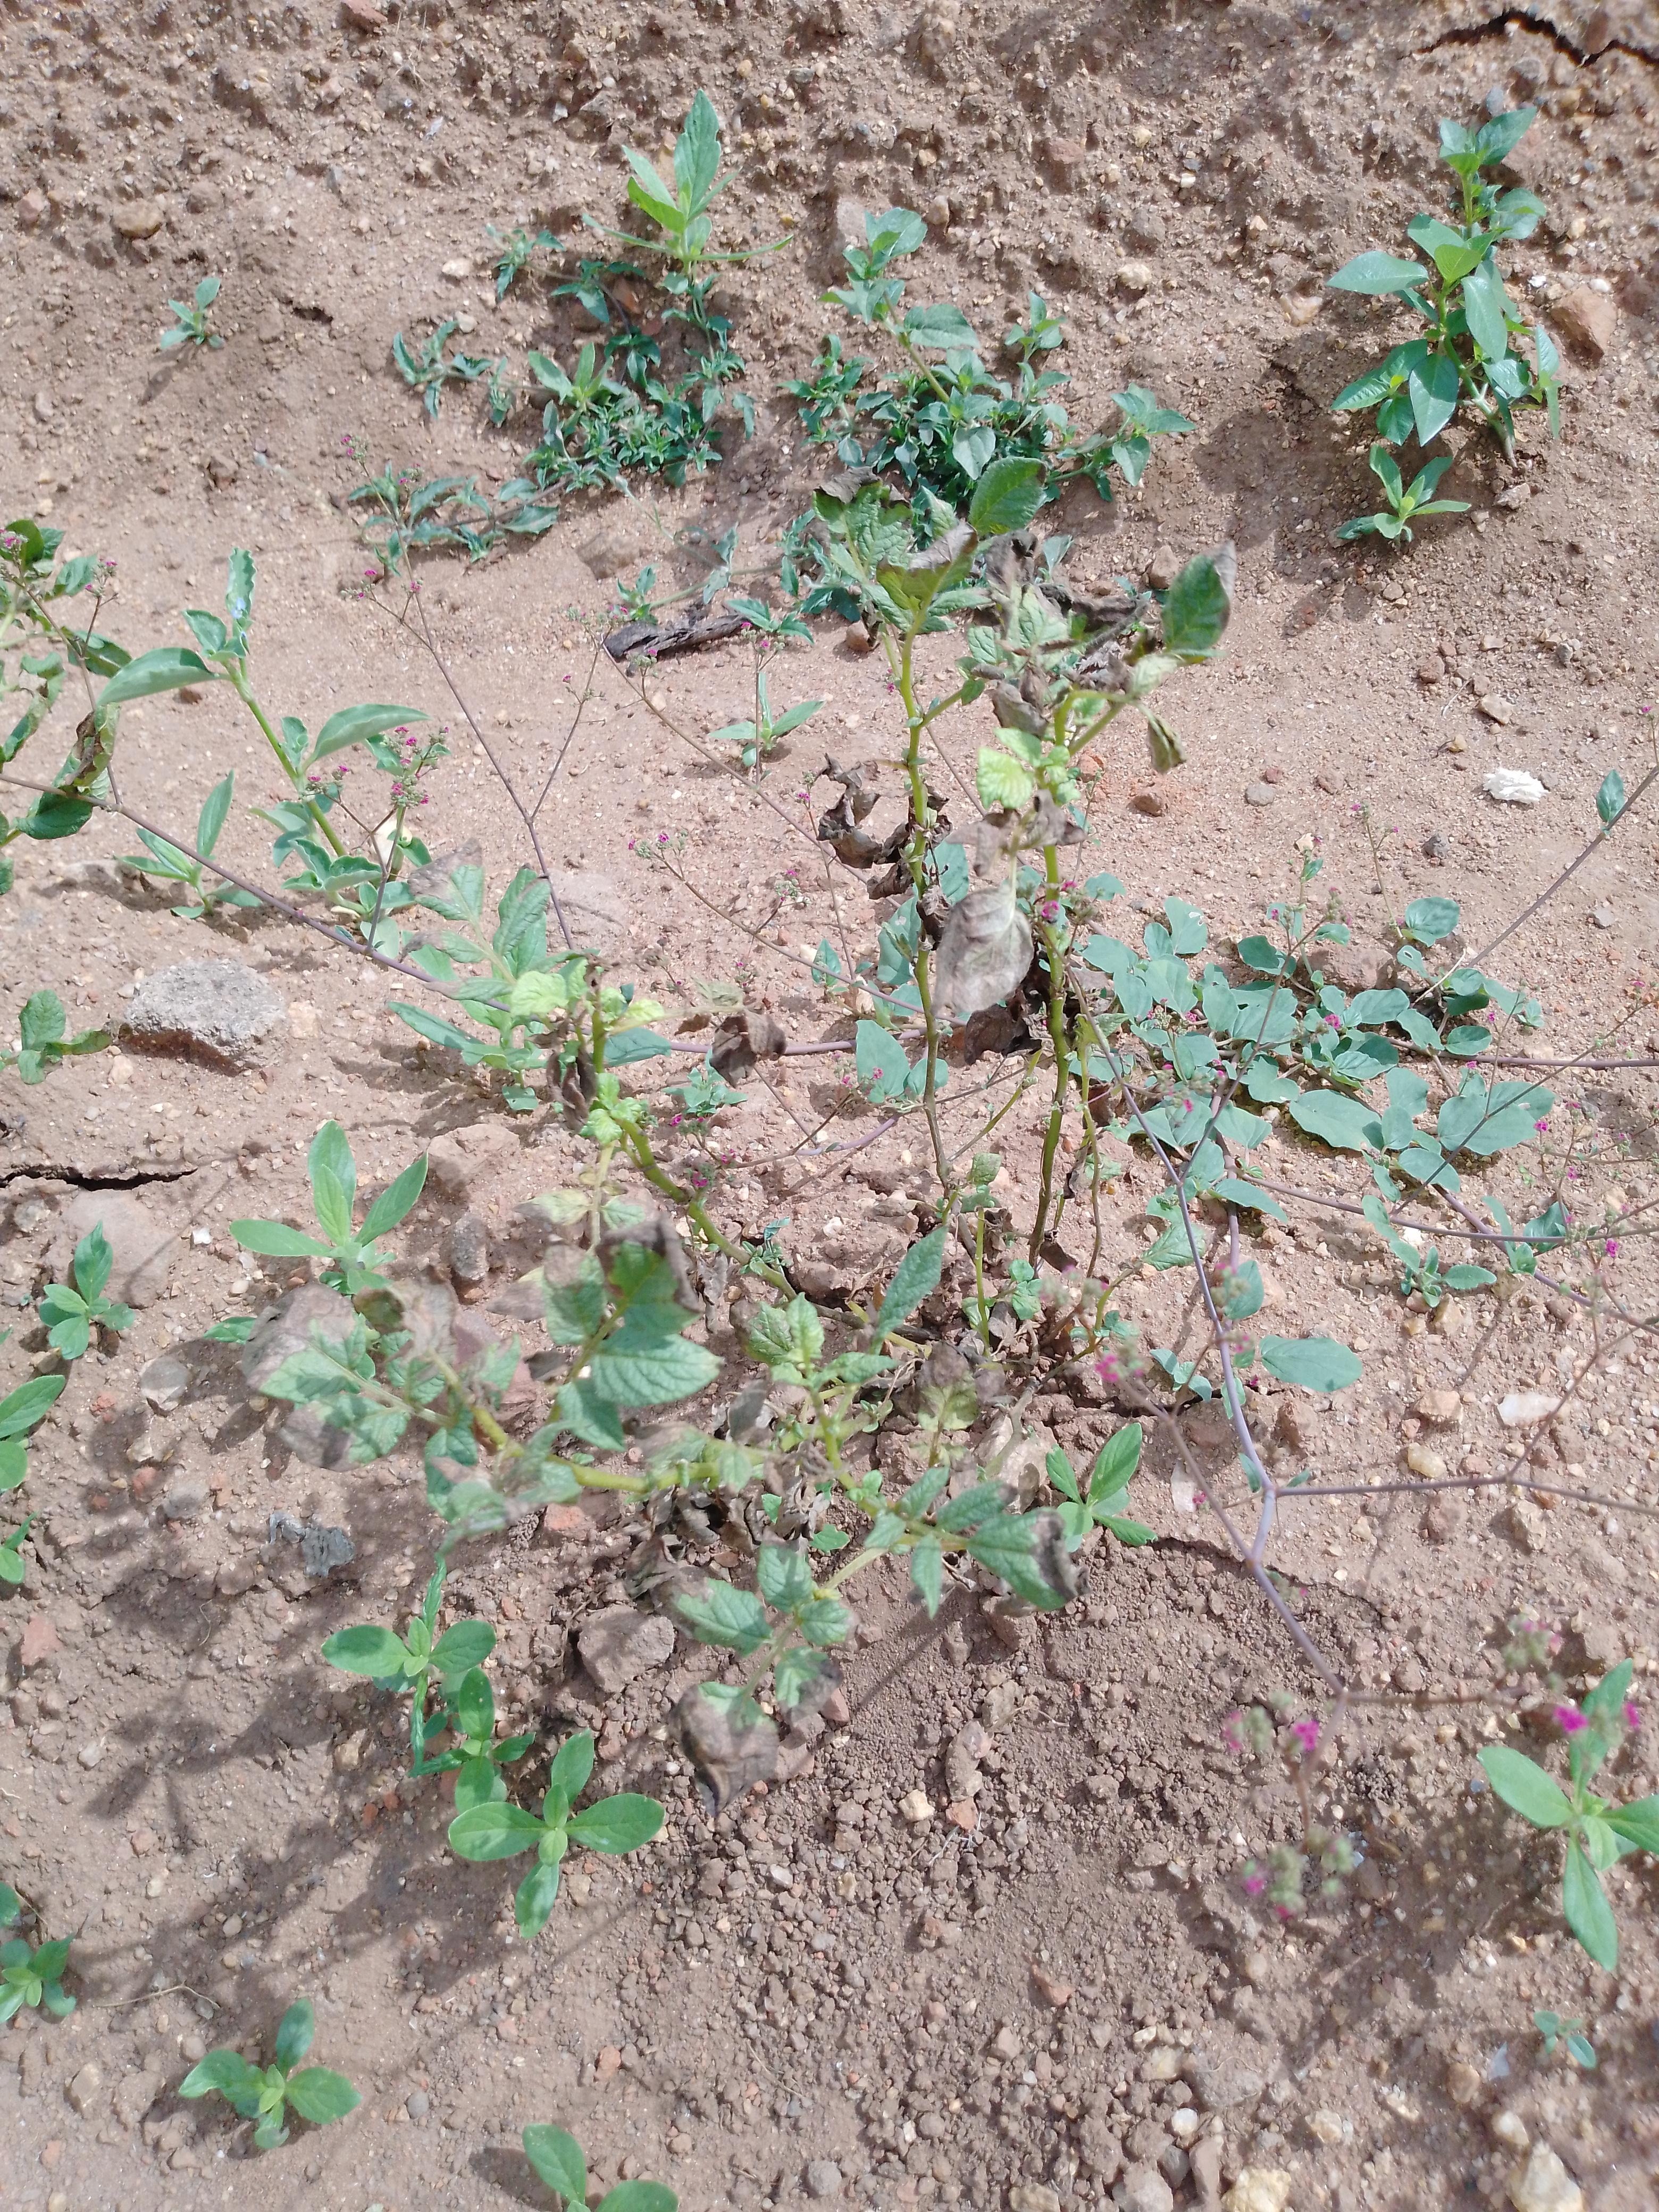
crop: potato
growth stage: harvest maturity
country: Malawi
